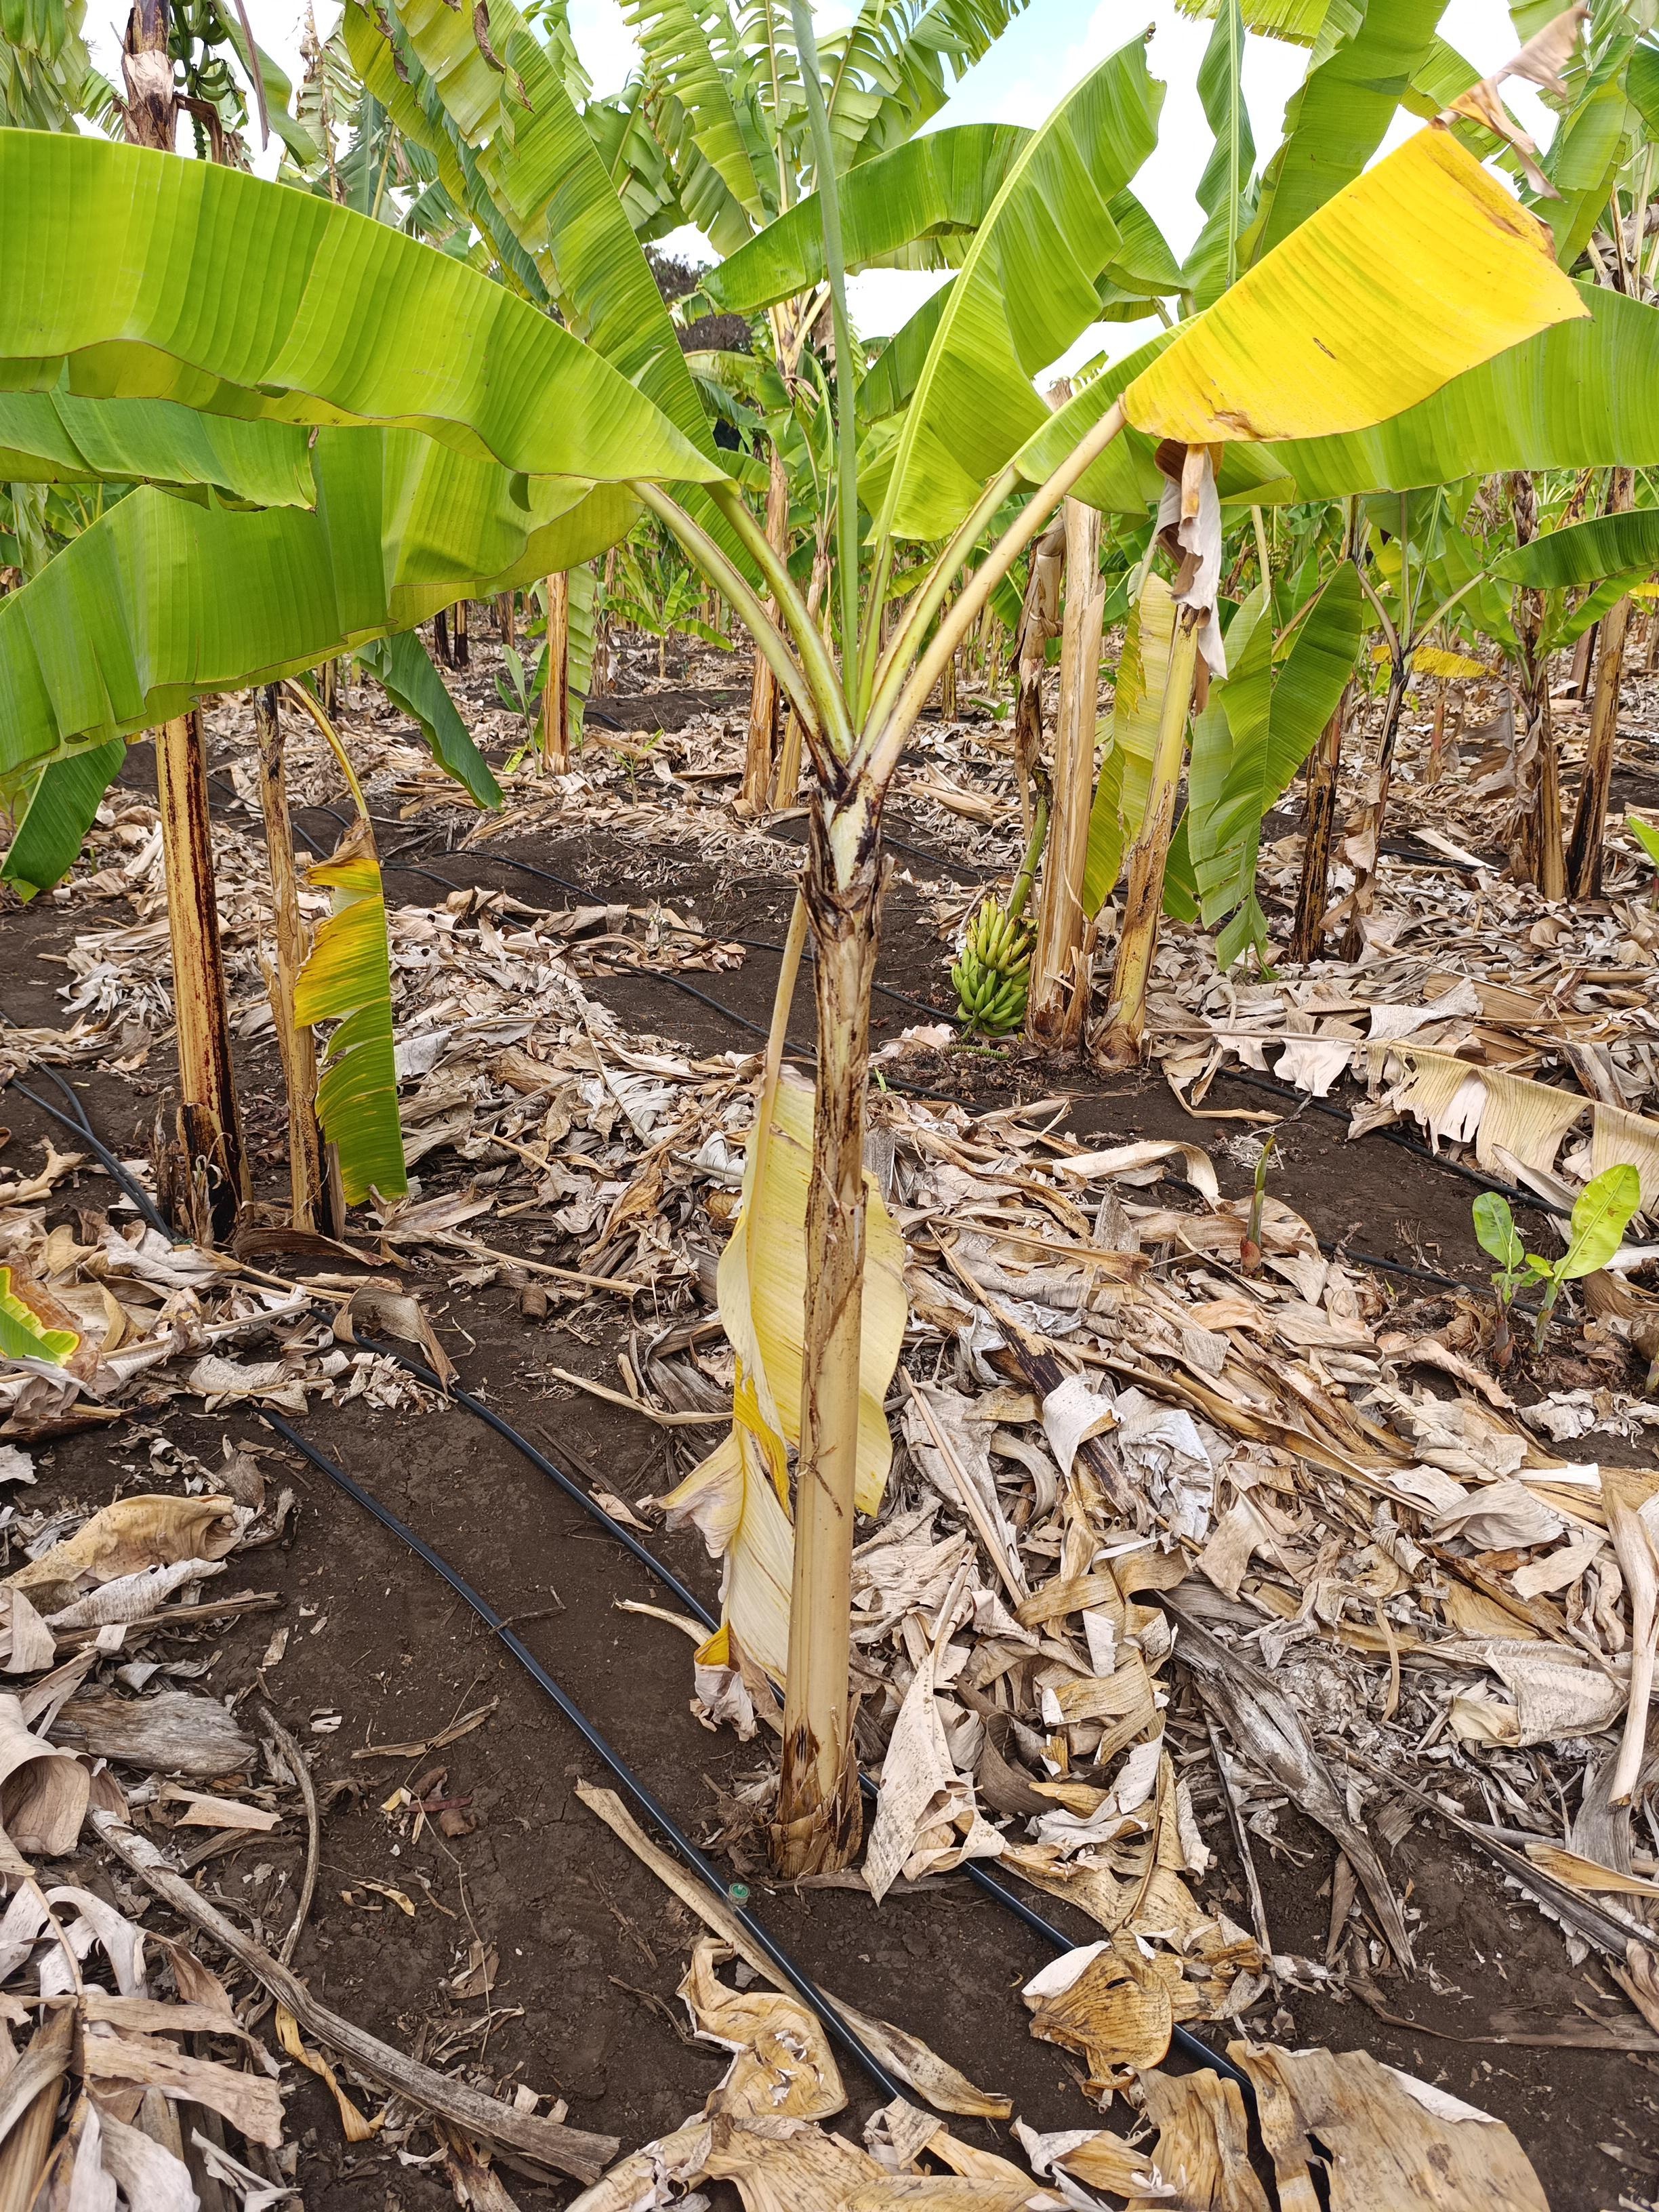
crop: banana
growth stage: vegetative
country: Tanzania
